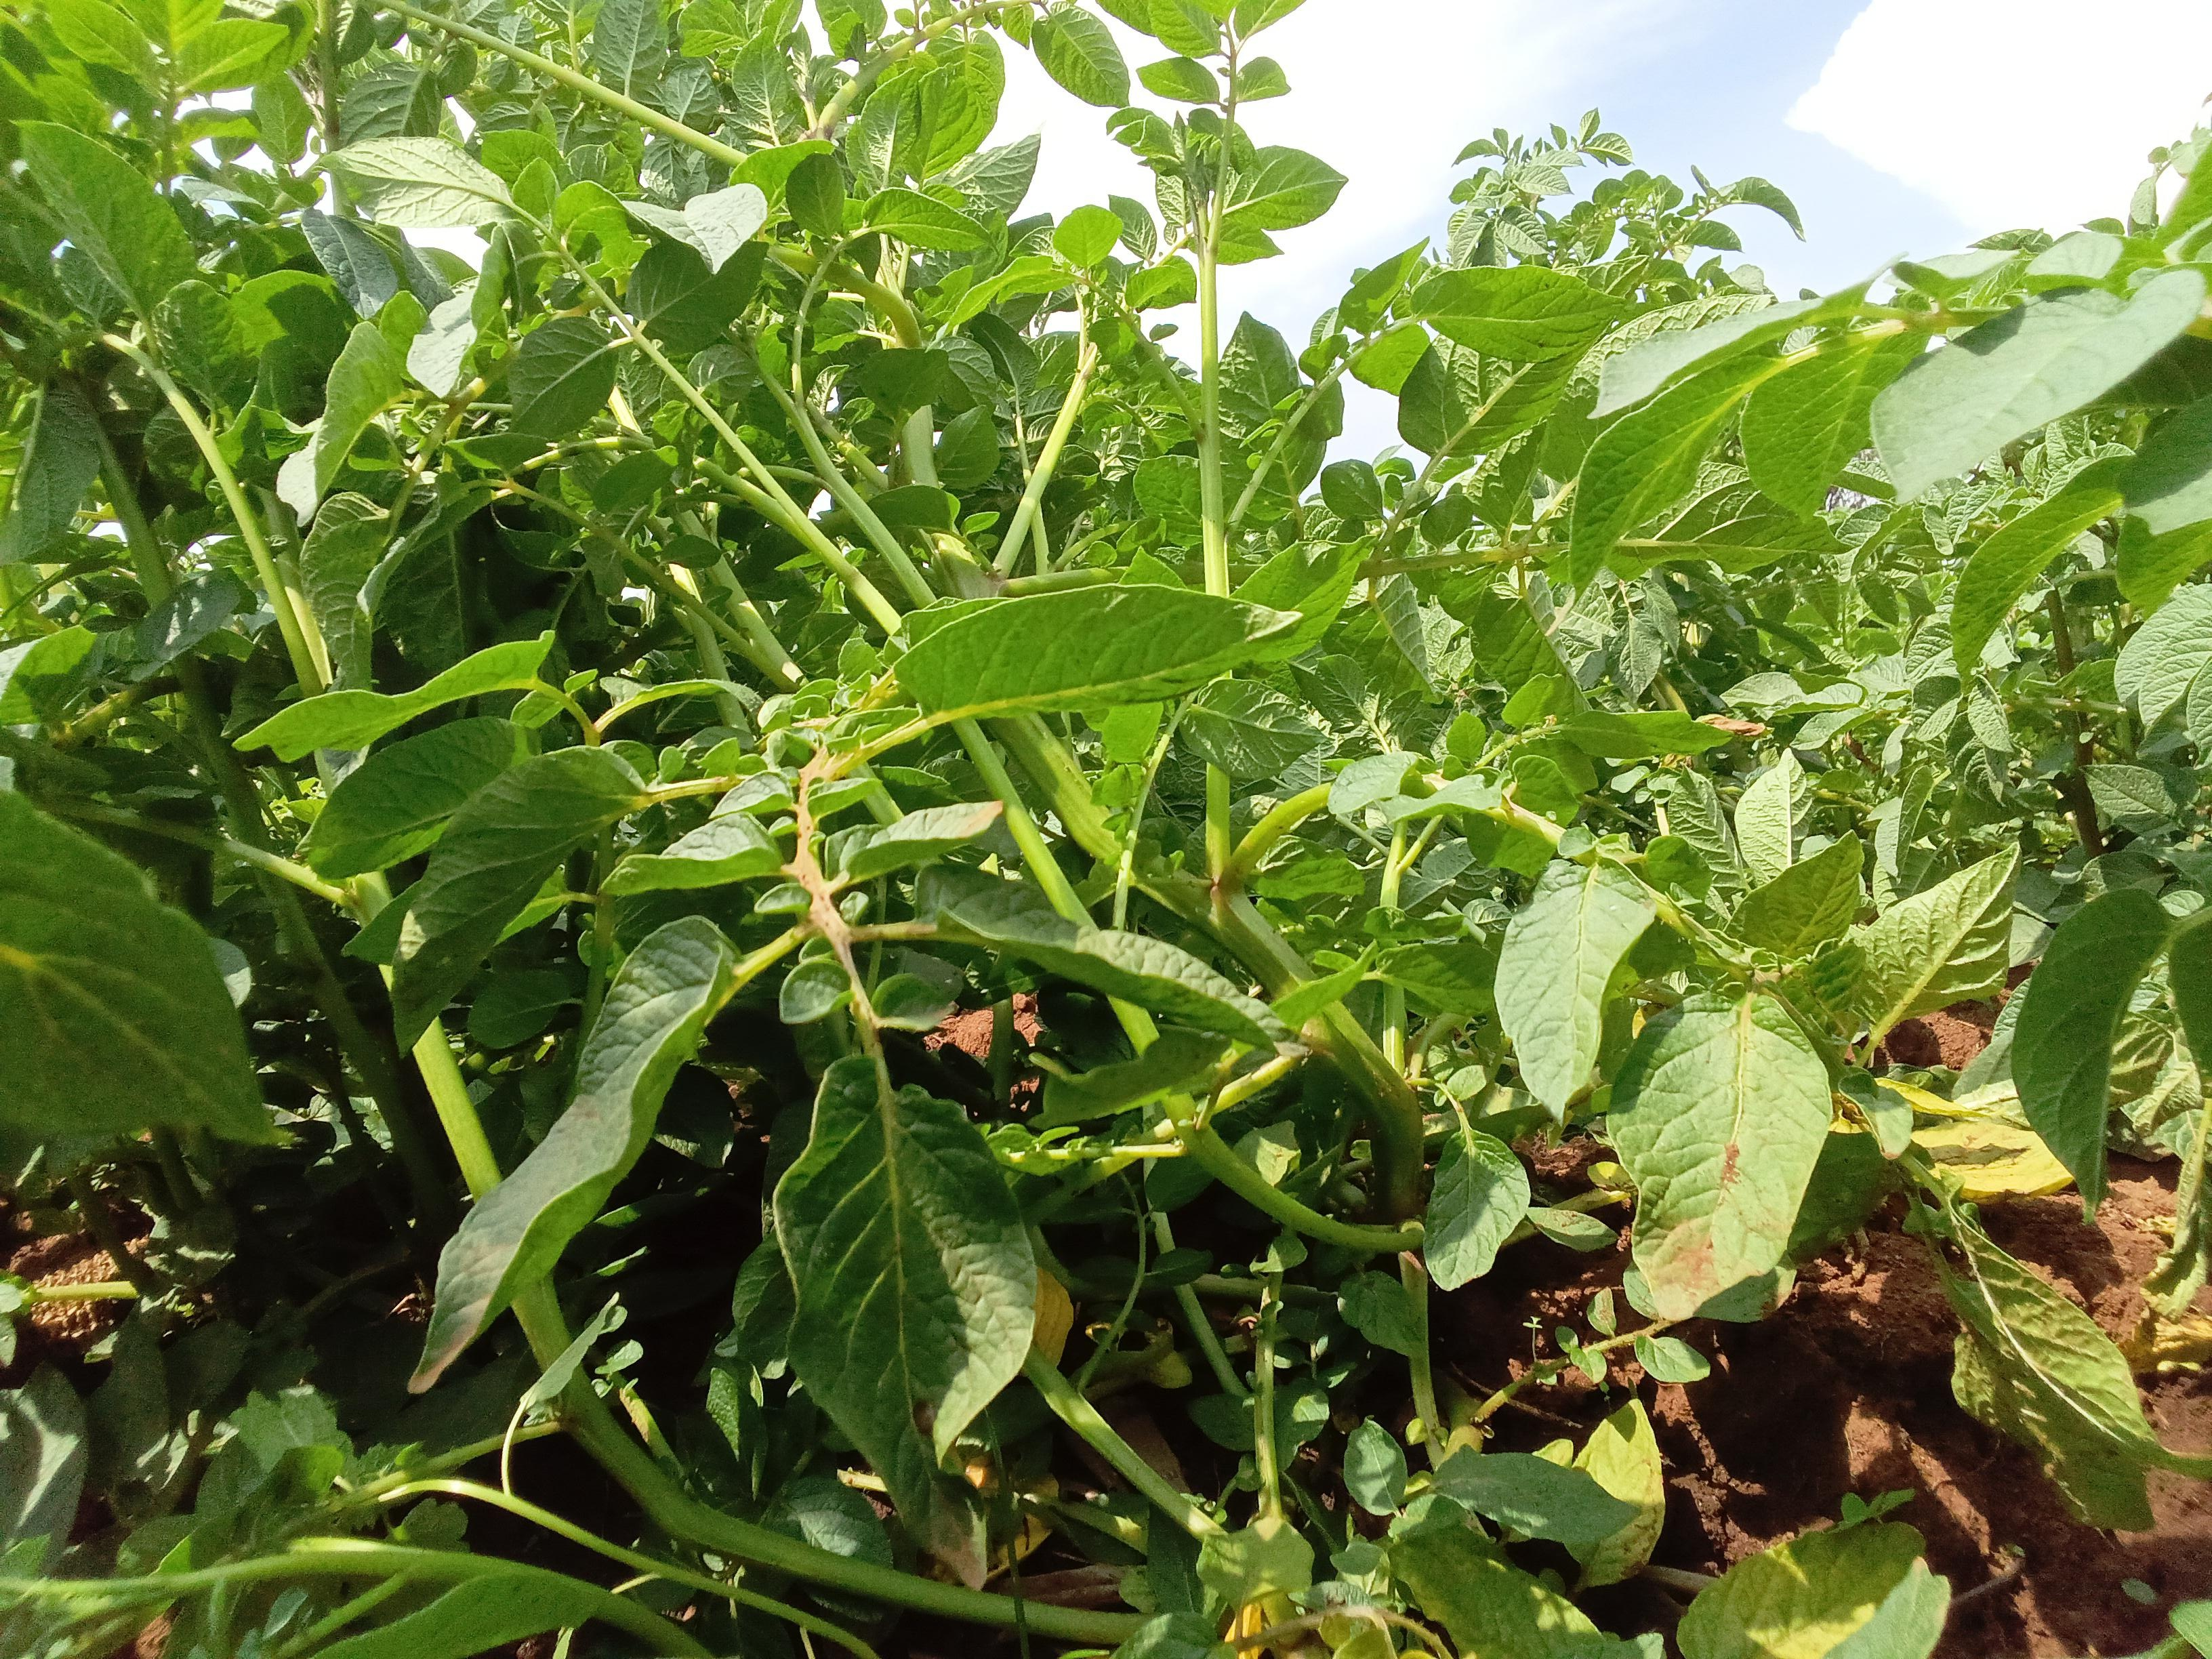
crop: potato
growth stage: vegetative
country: Kenya
